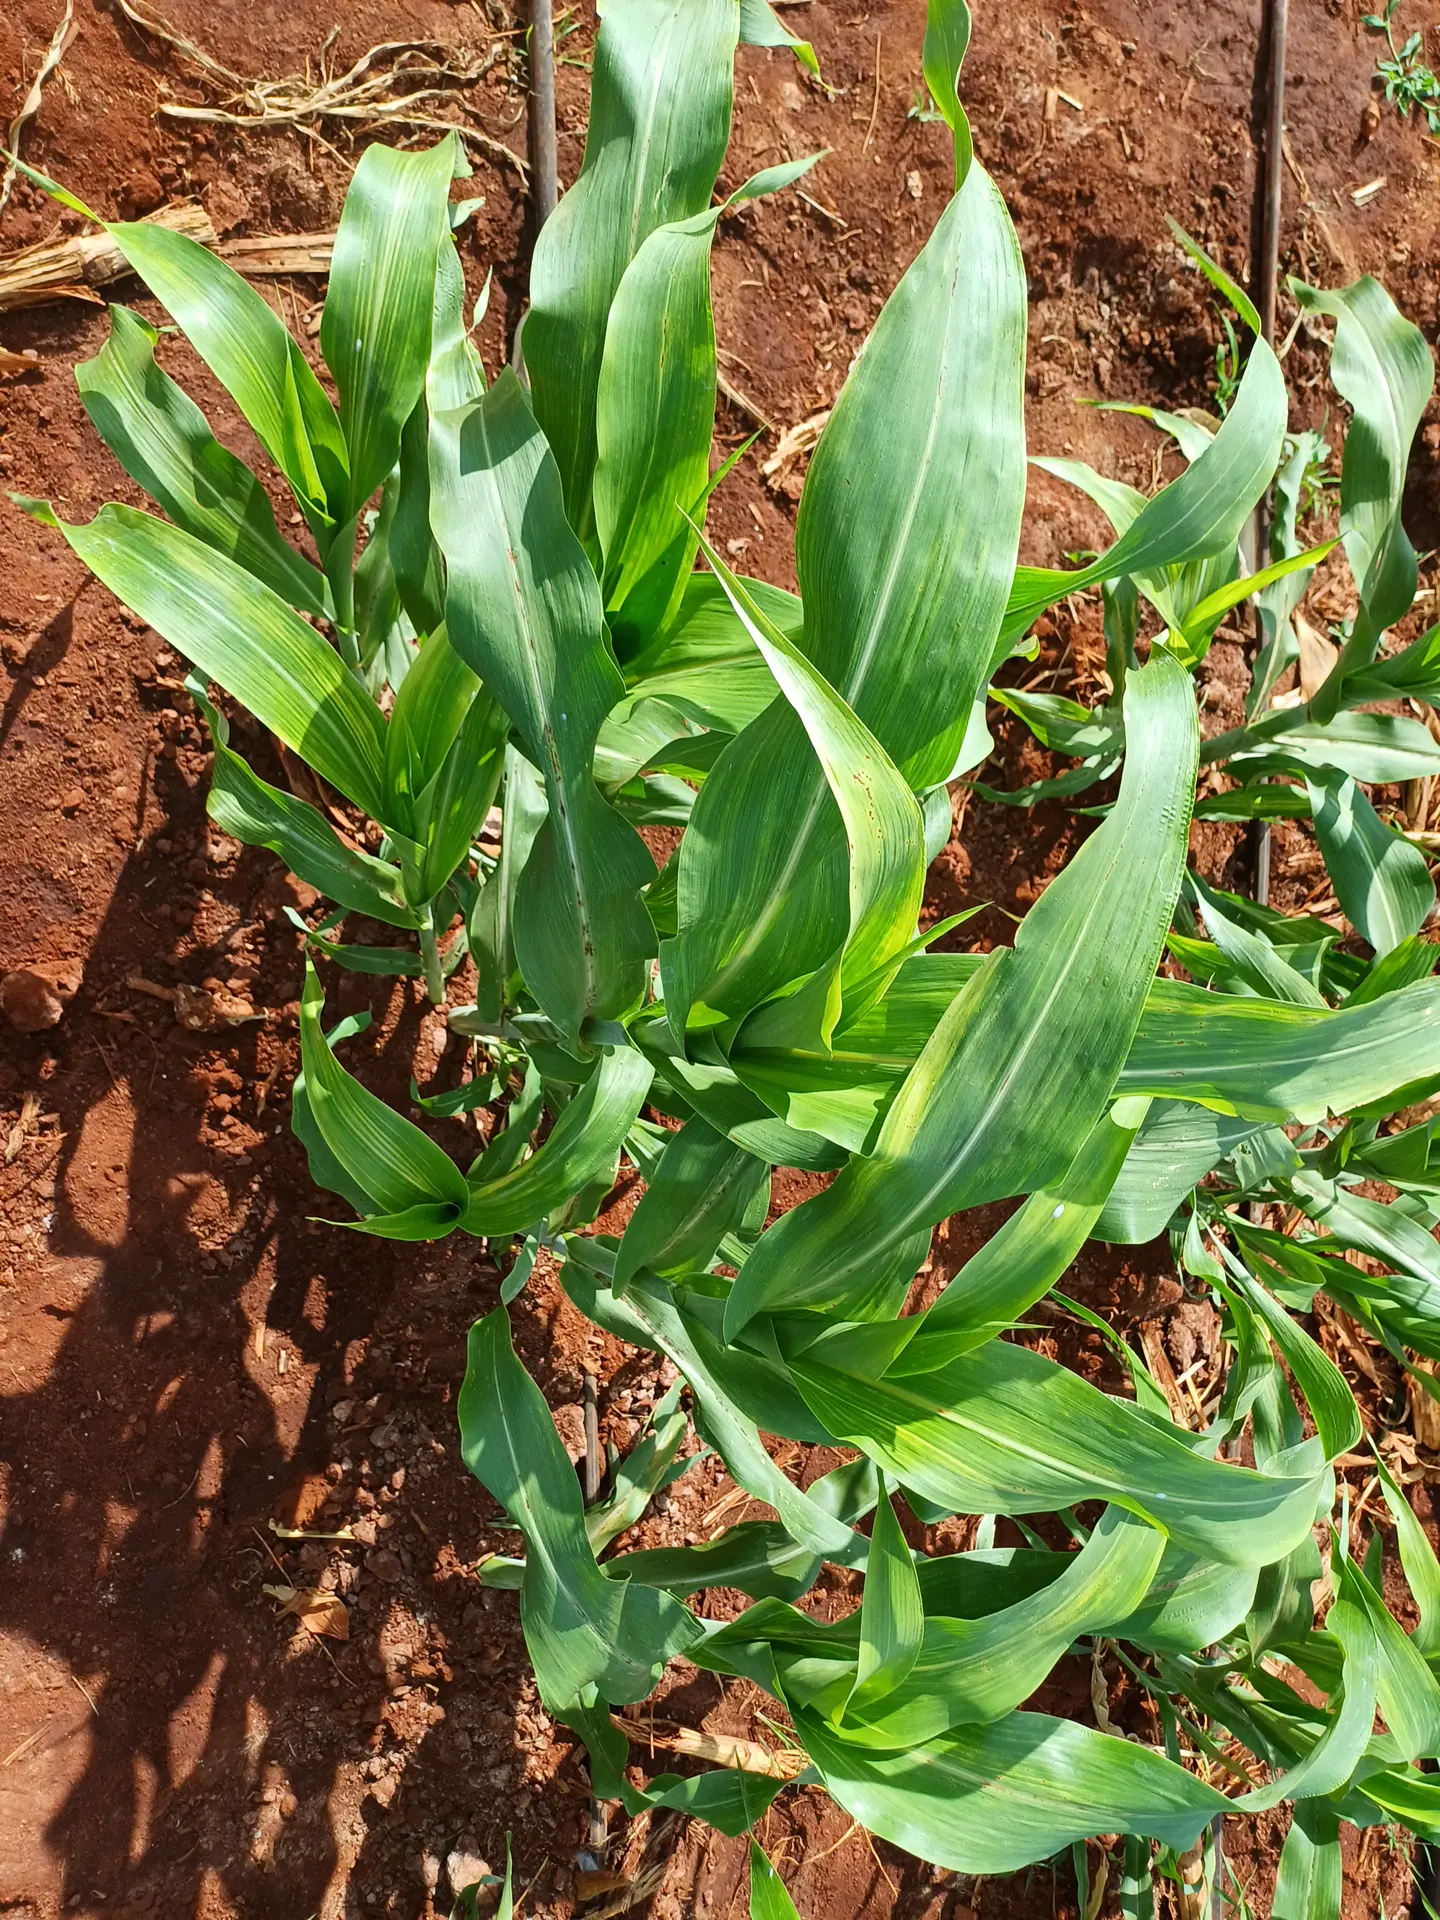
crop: sorghum
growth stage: vegetative
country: Kenya
